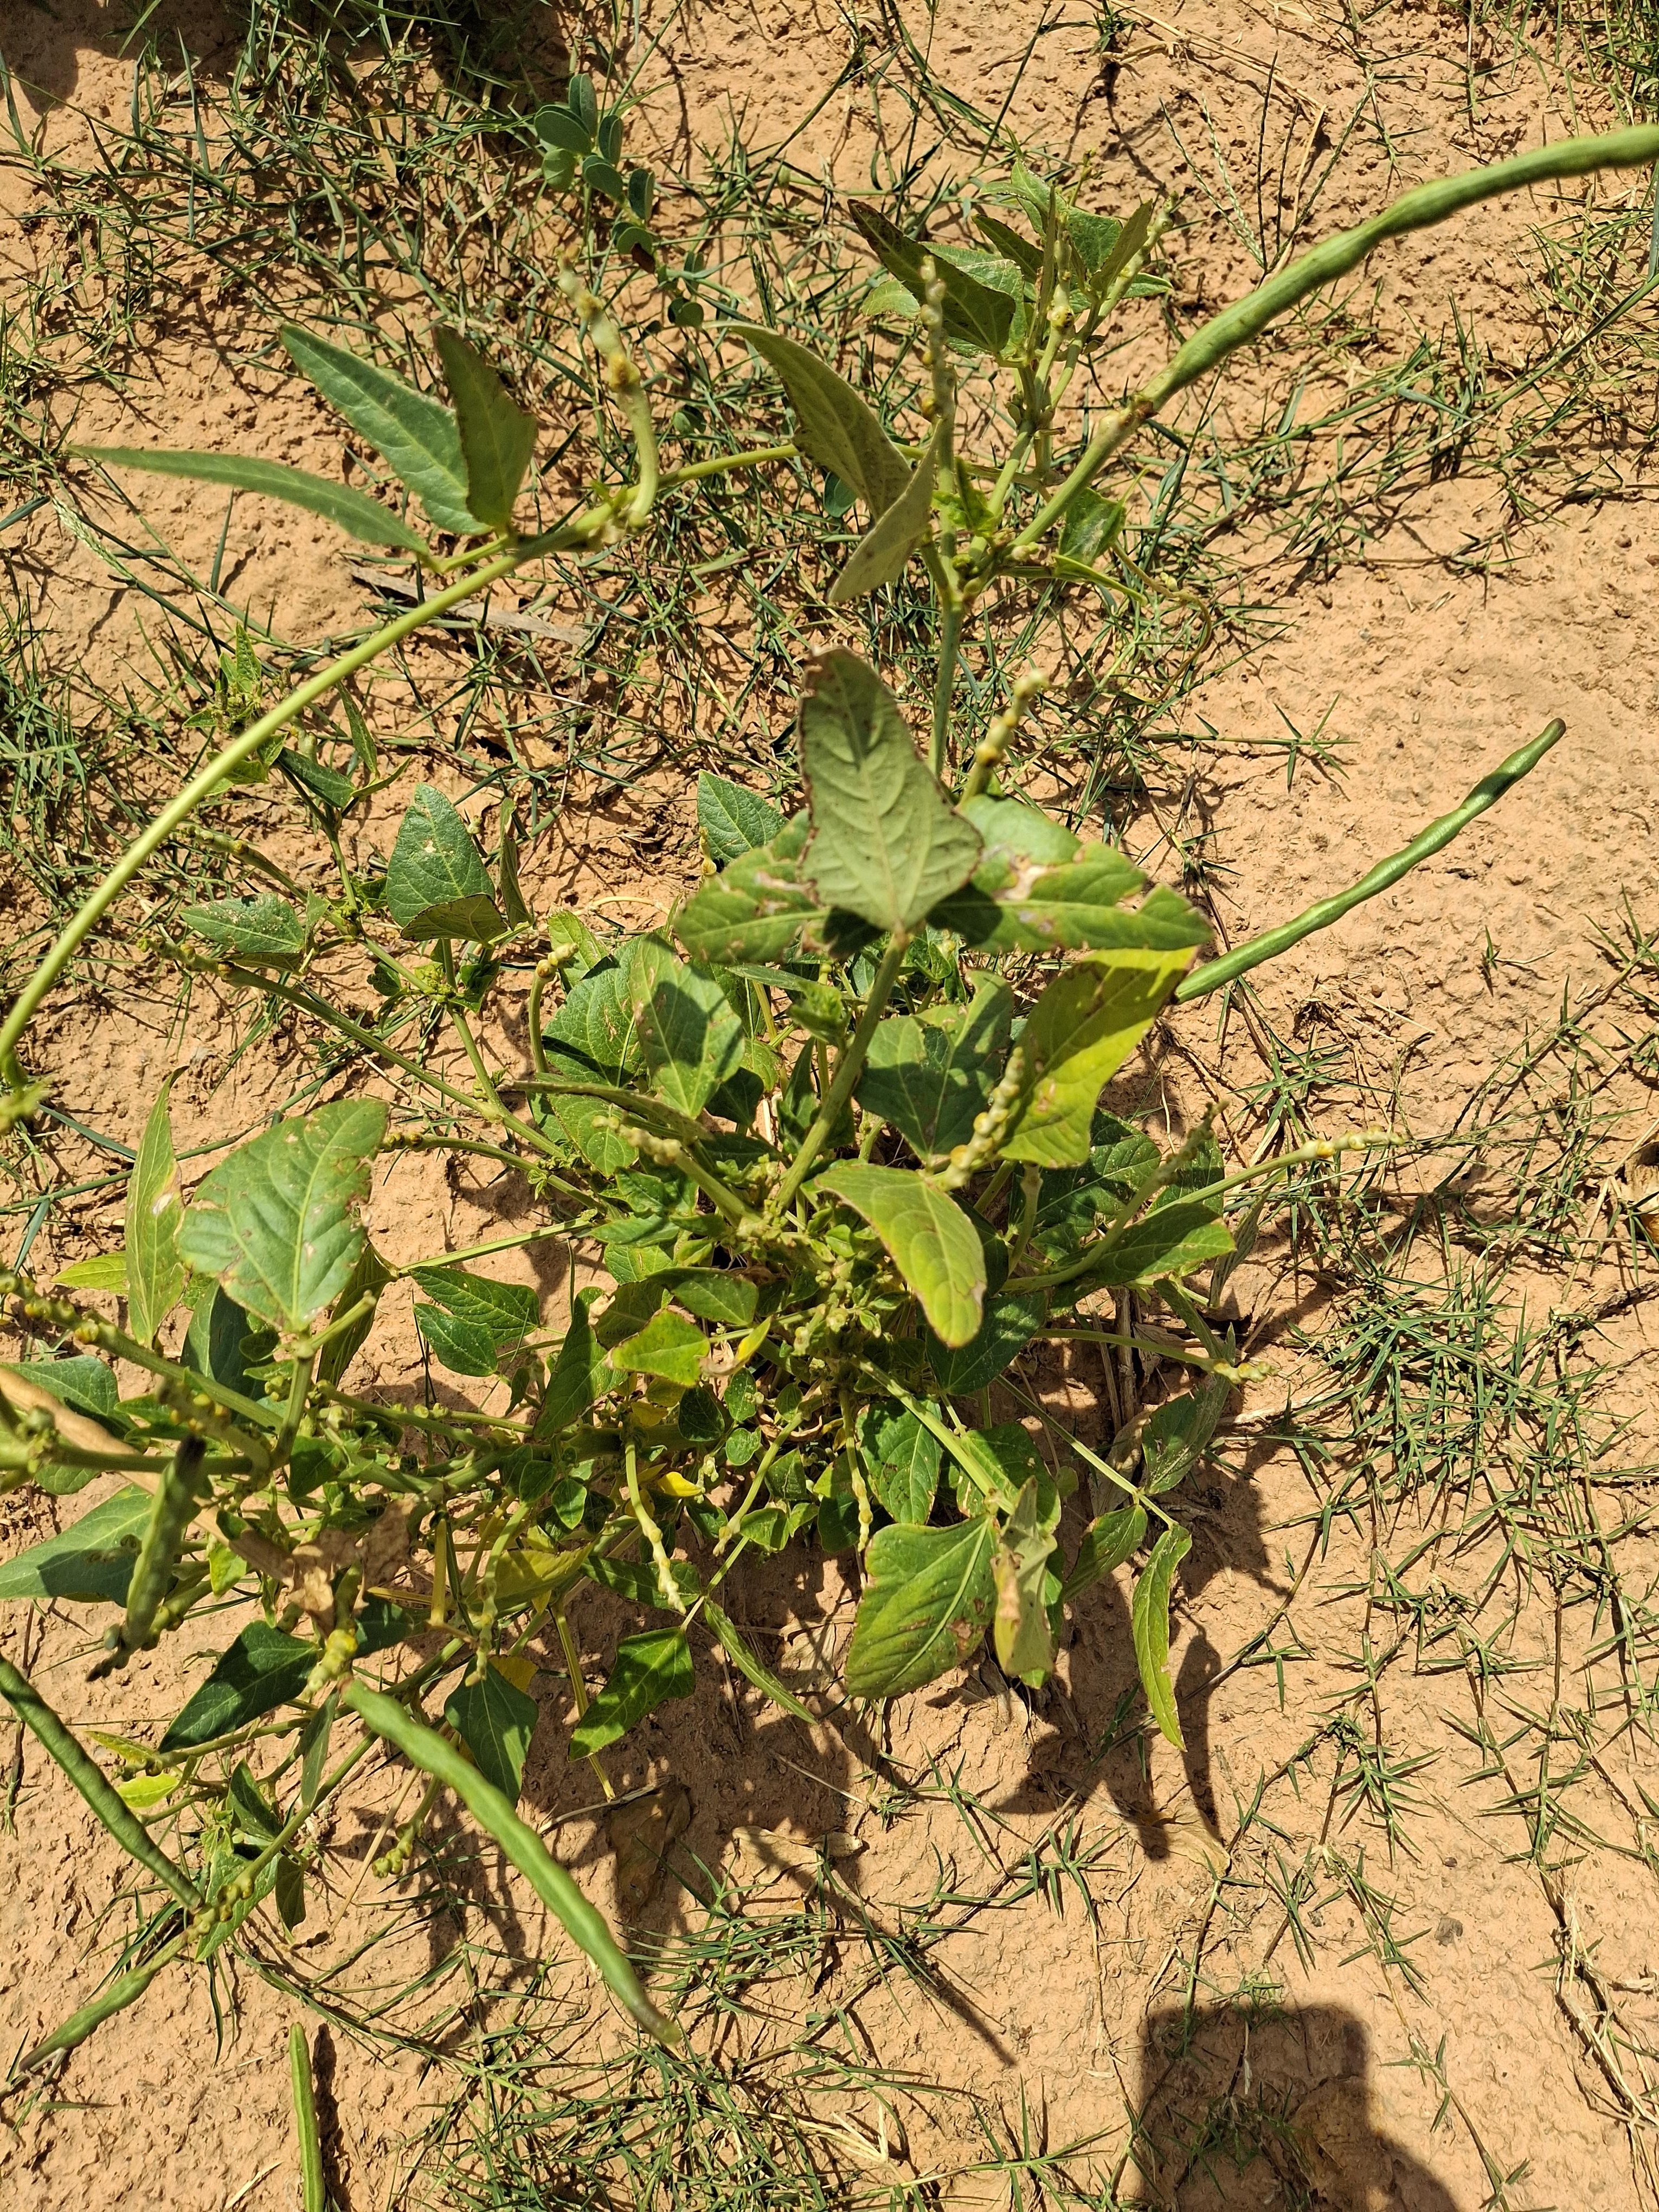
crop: cowpea
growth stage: harvest maturity
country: Nigeria
